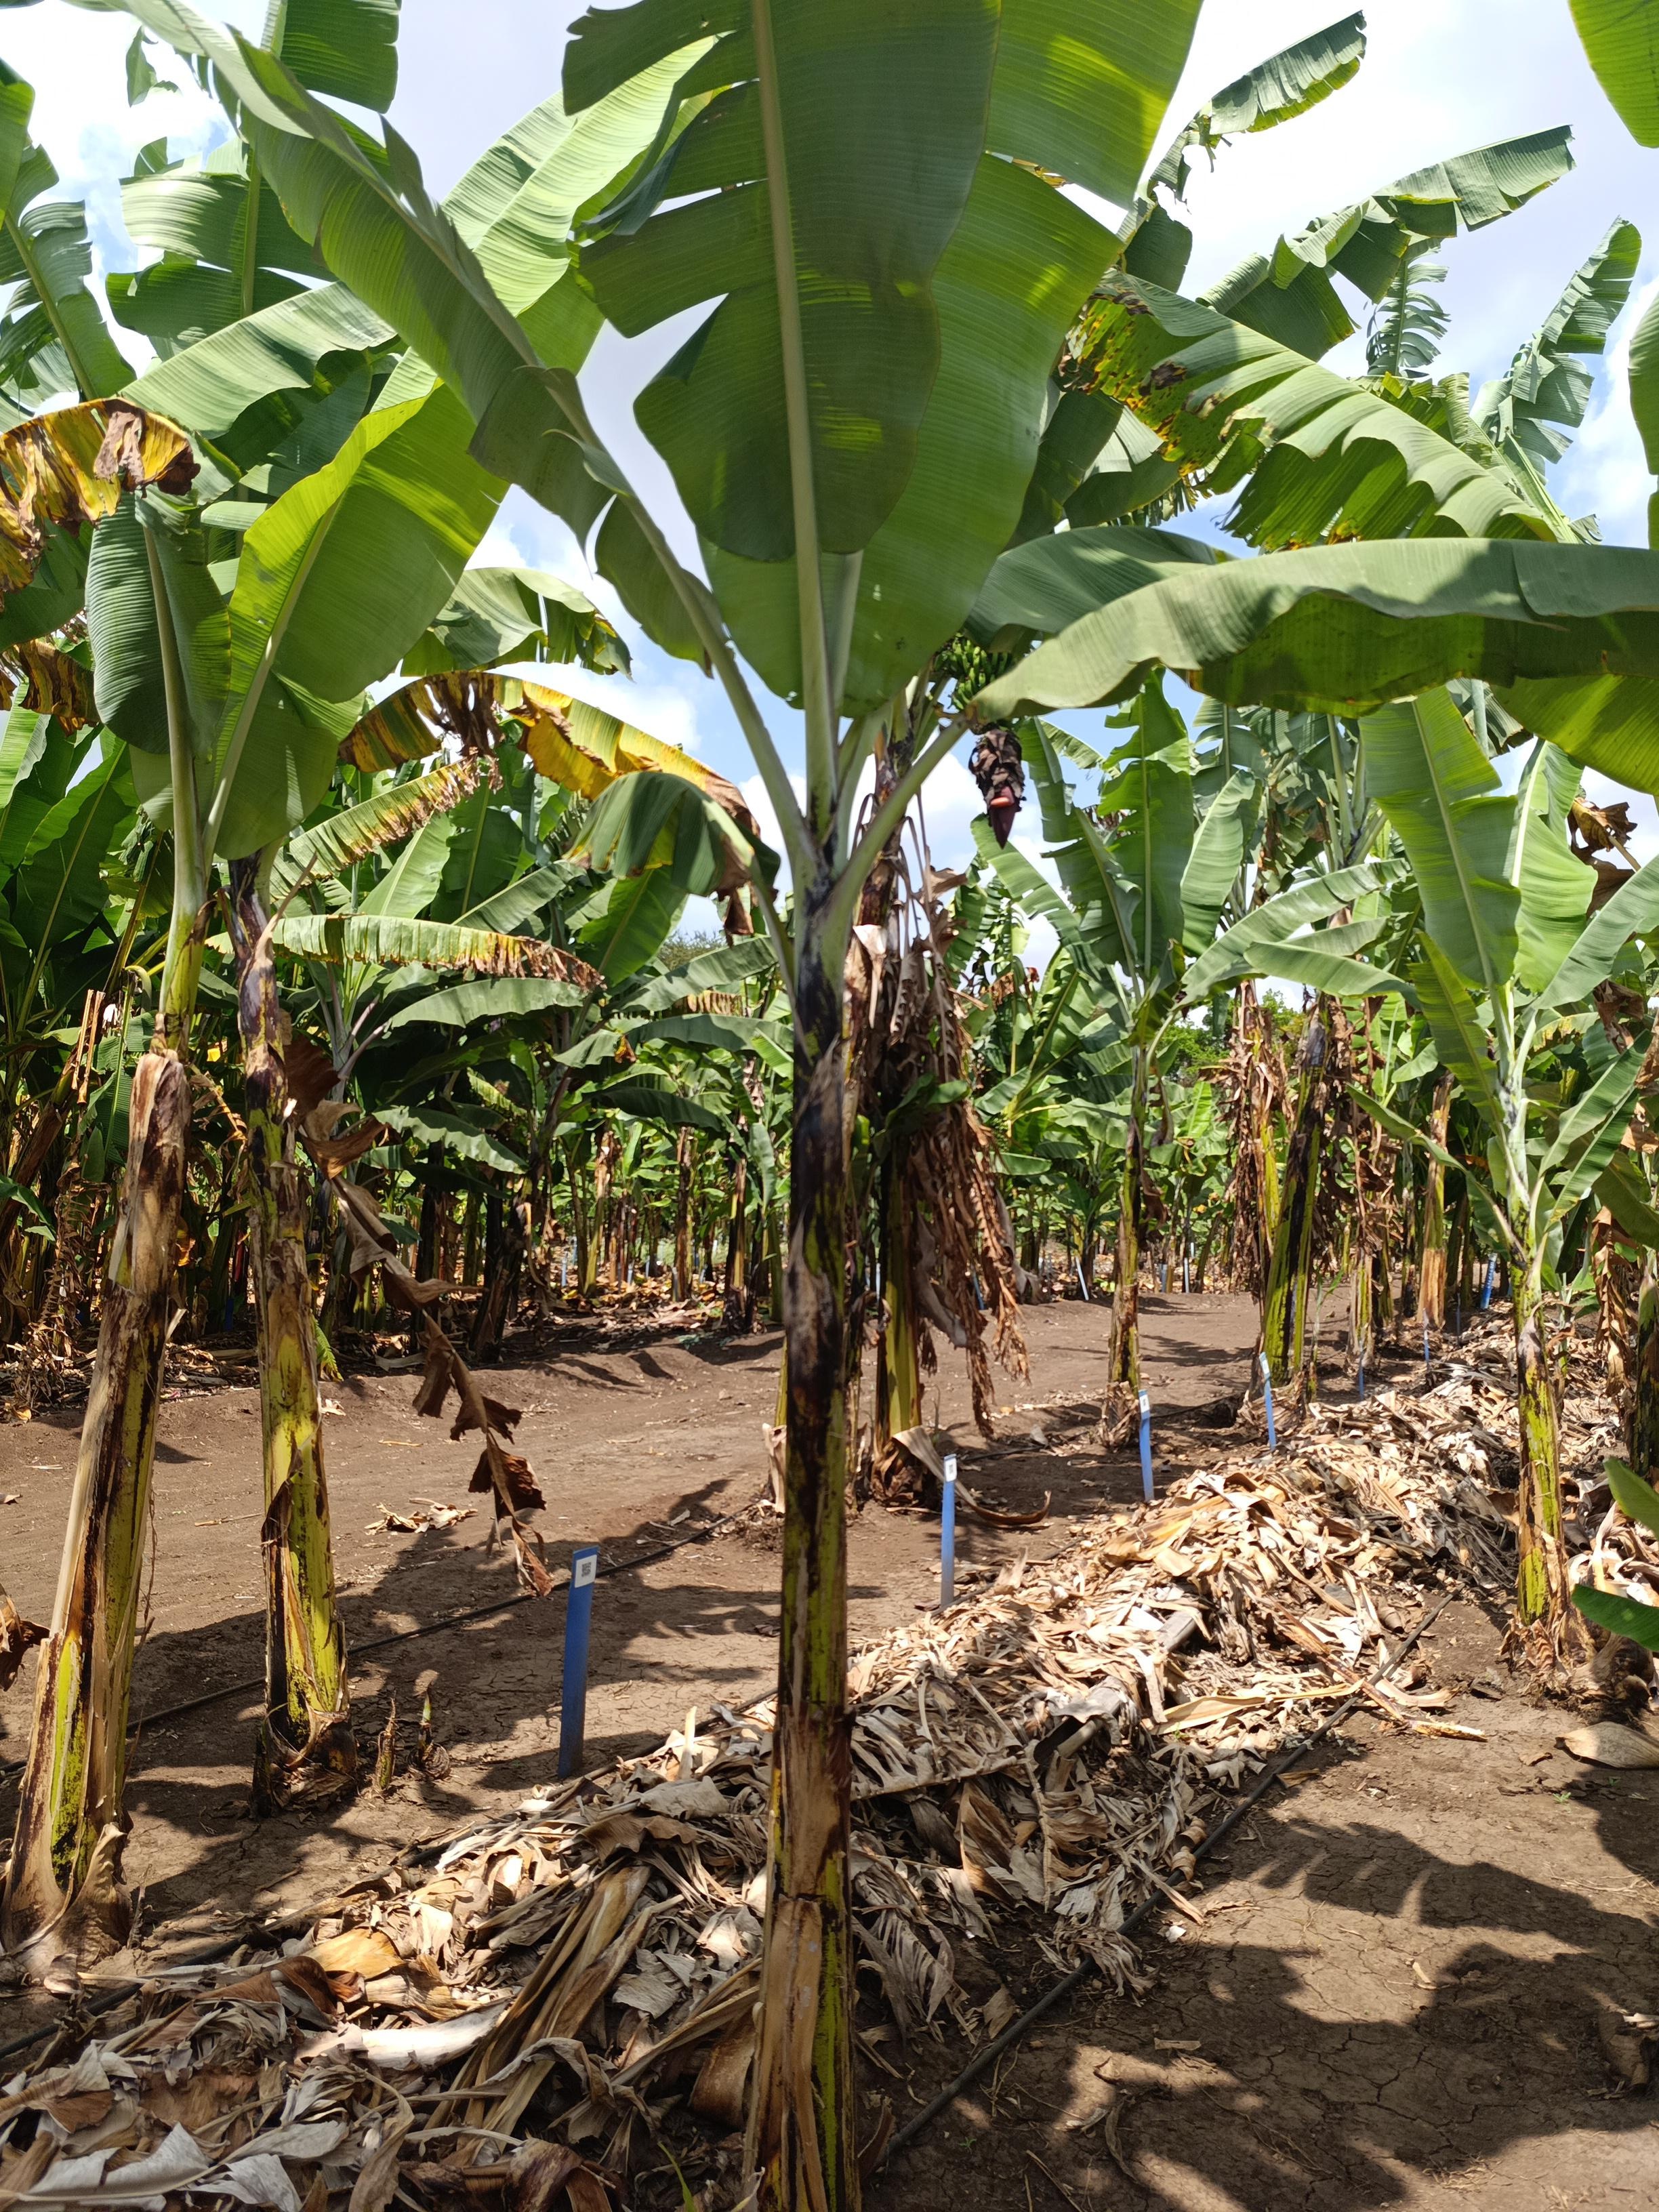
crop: banana
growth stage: vegetative
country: Tanzania
